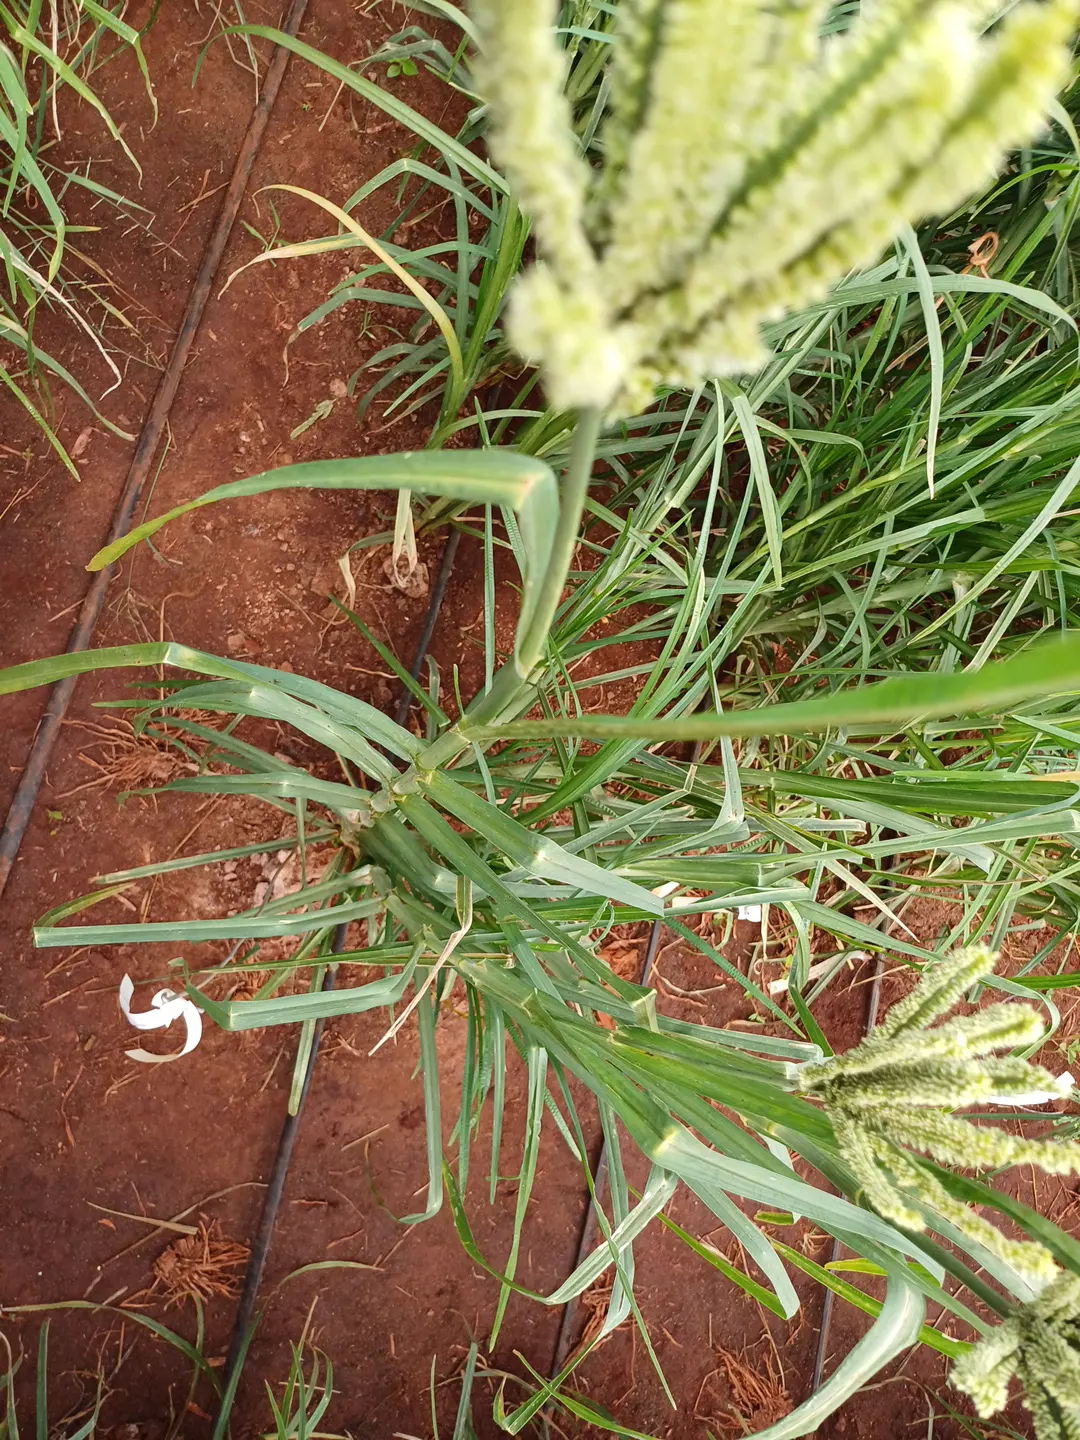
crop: finger millet
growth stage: flowering
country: Kenya
